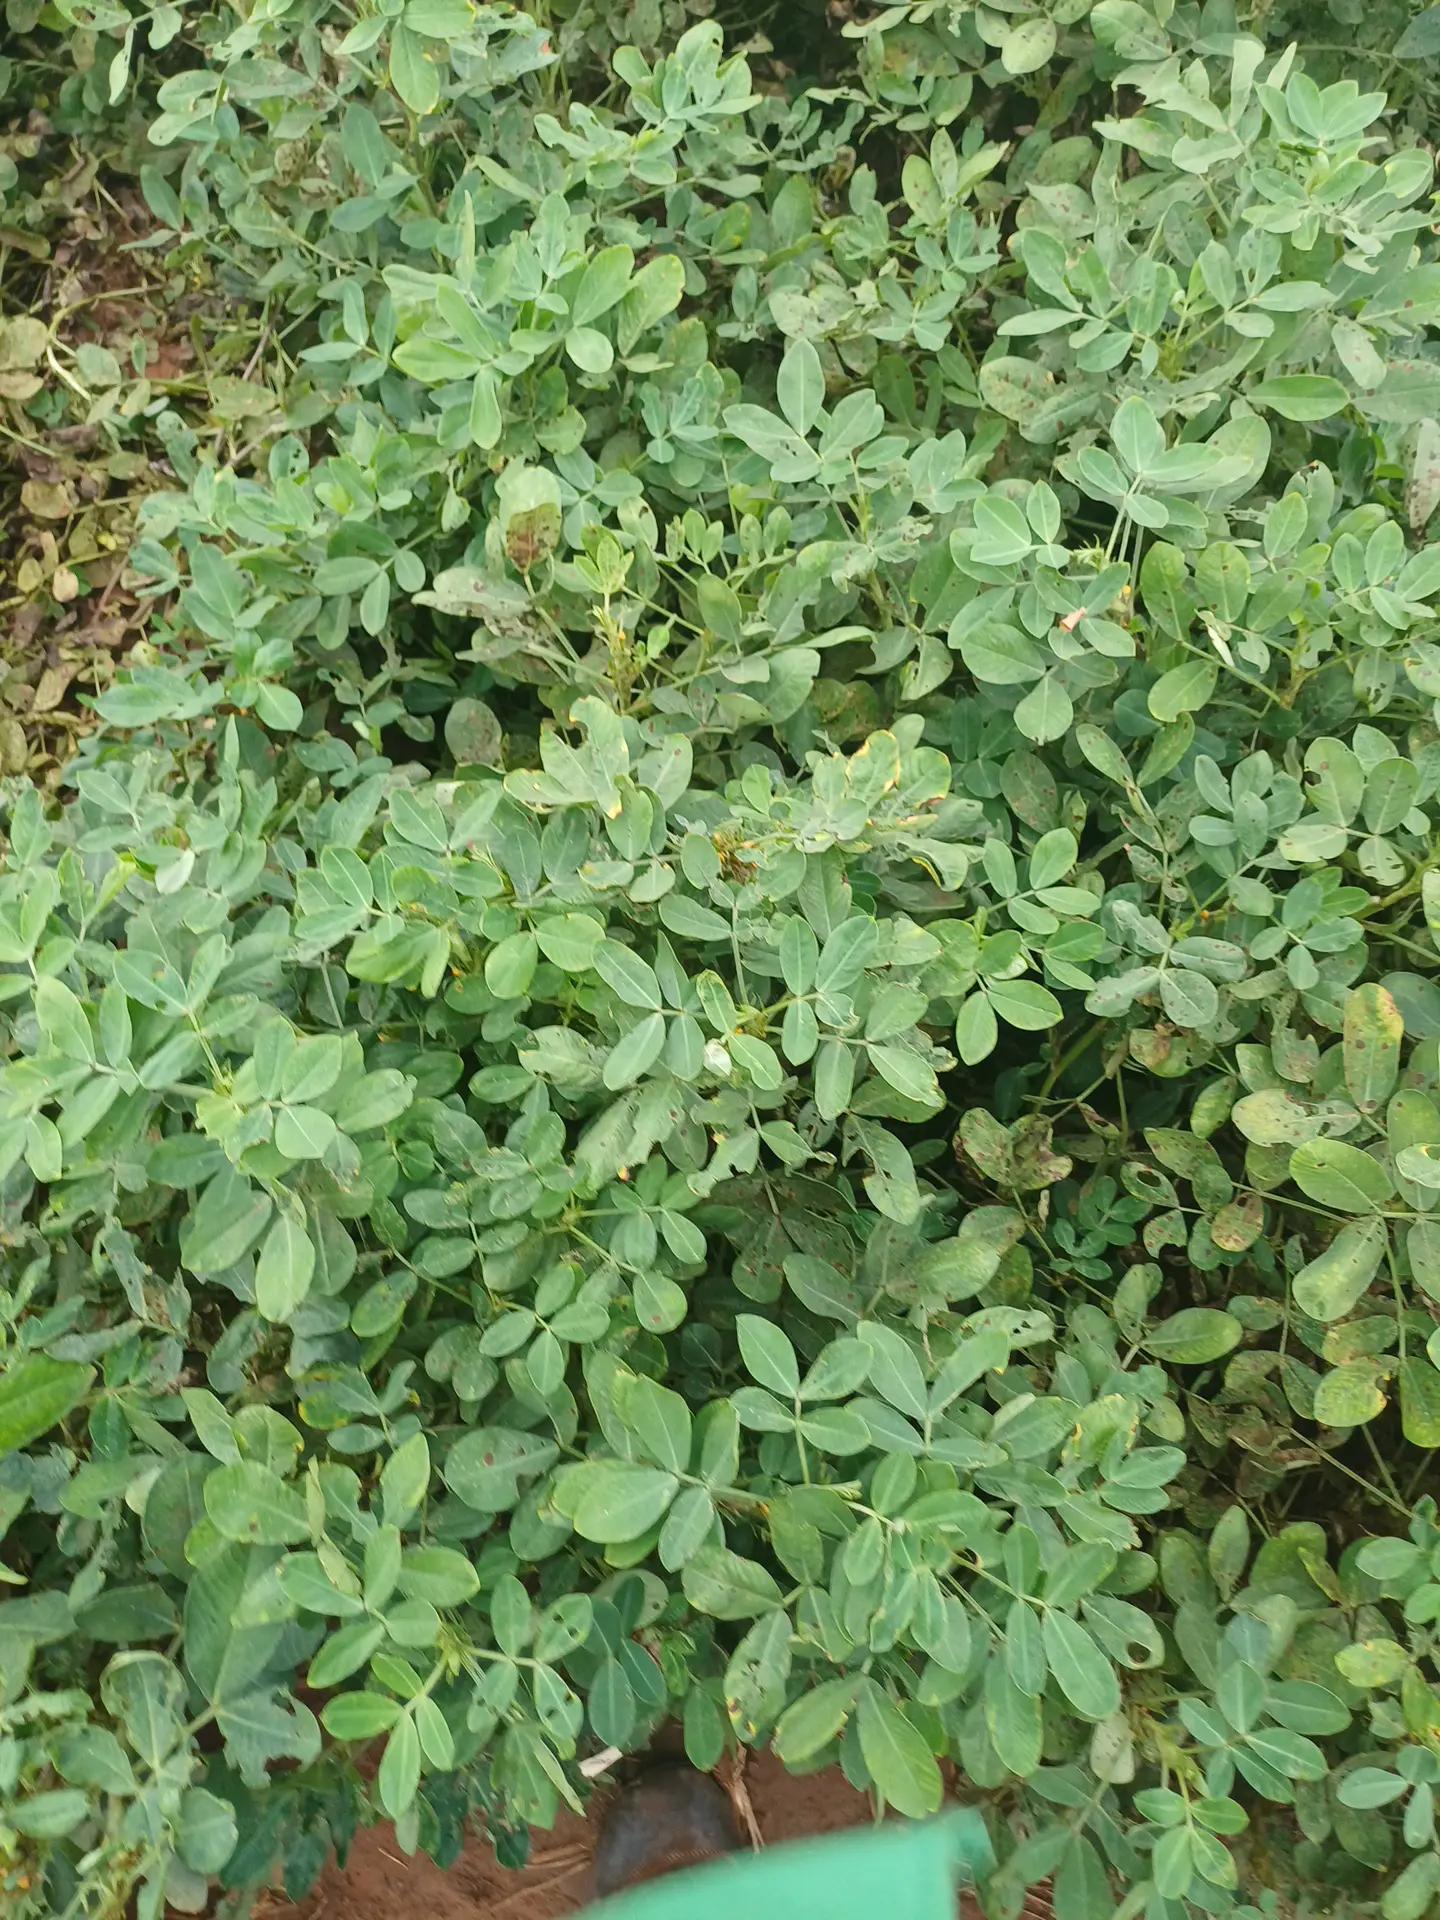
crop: groundnut
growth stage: pegging
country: Kenya
